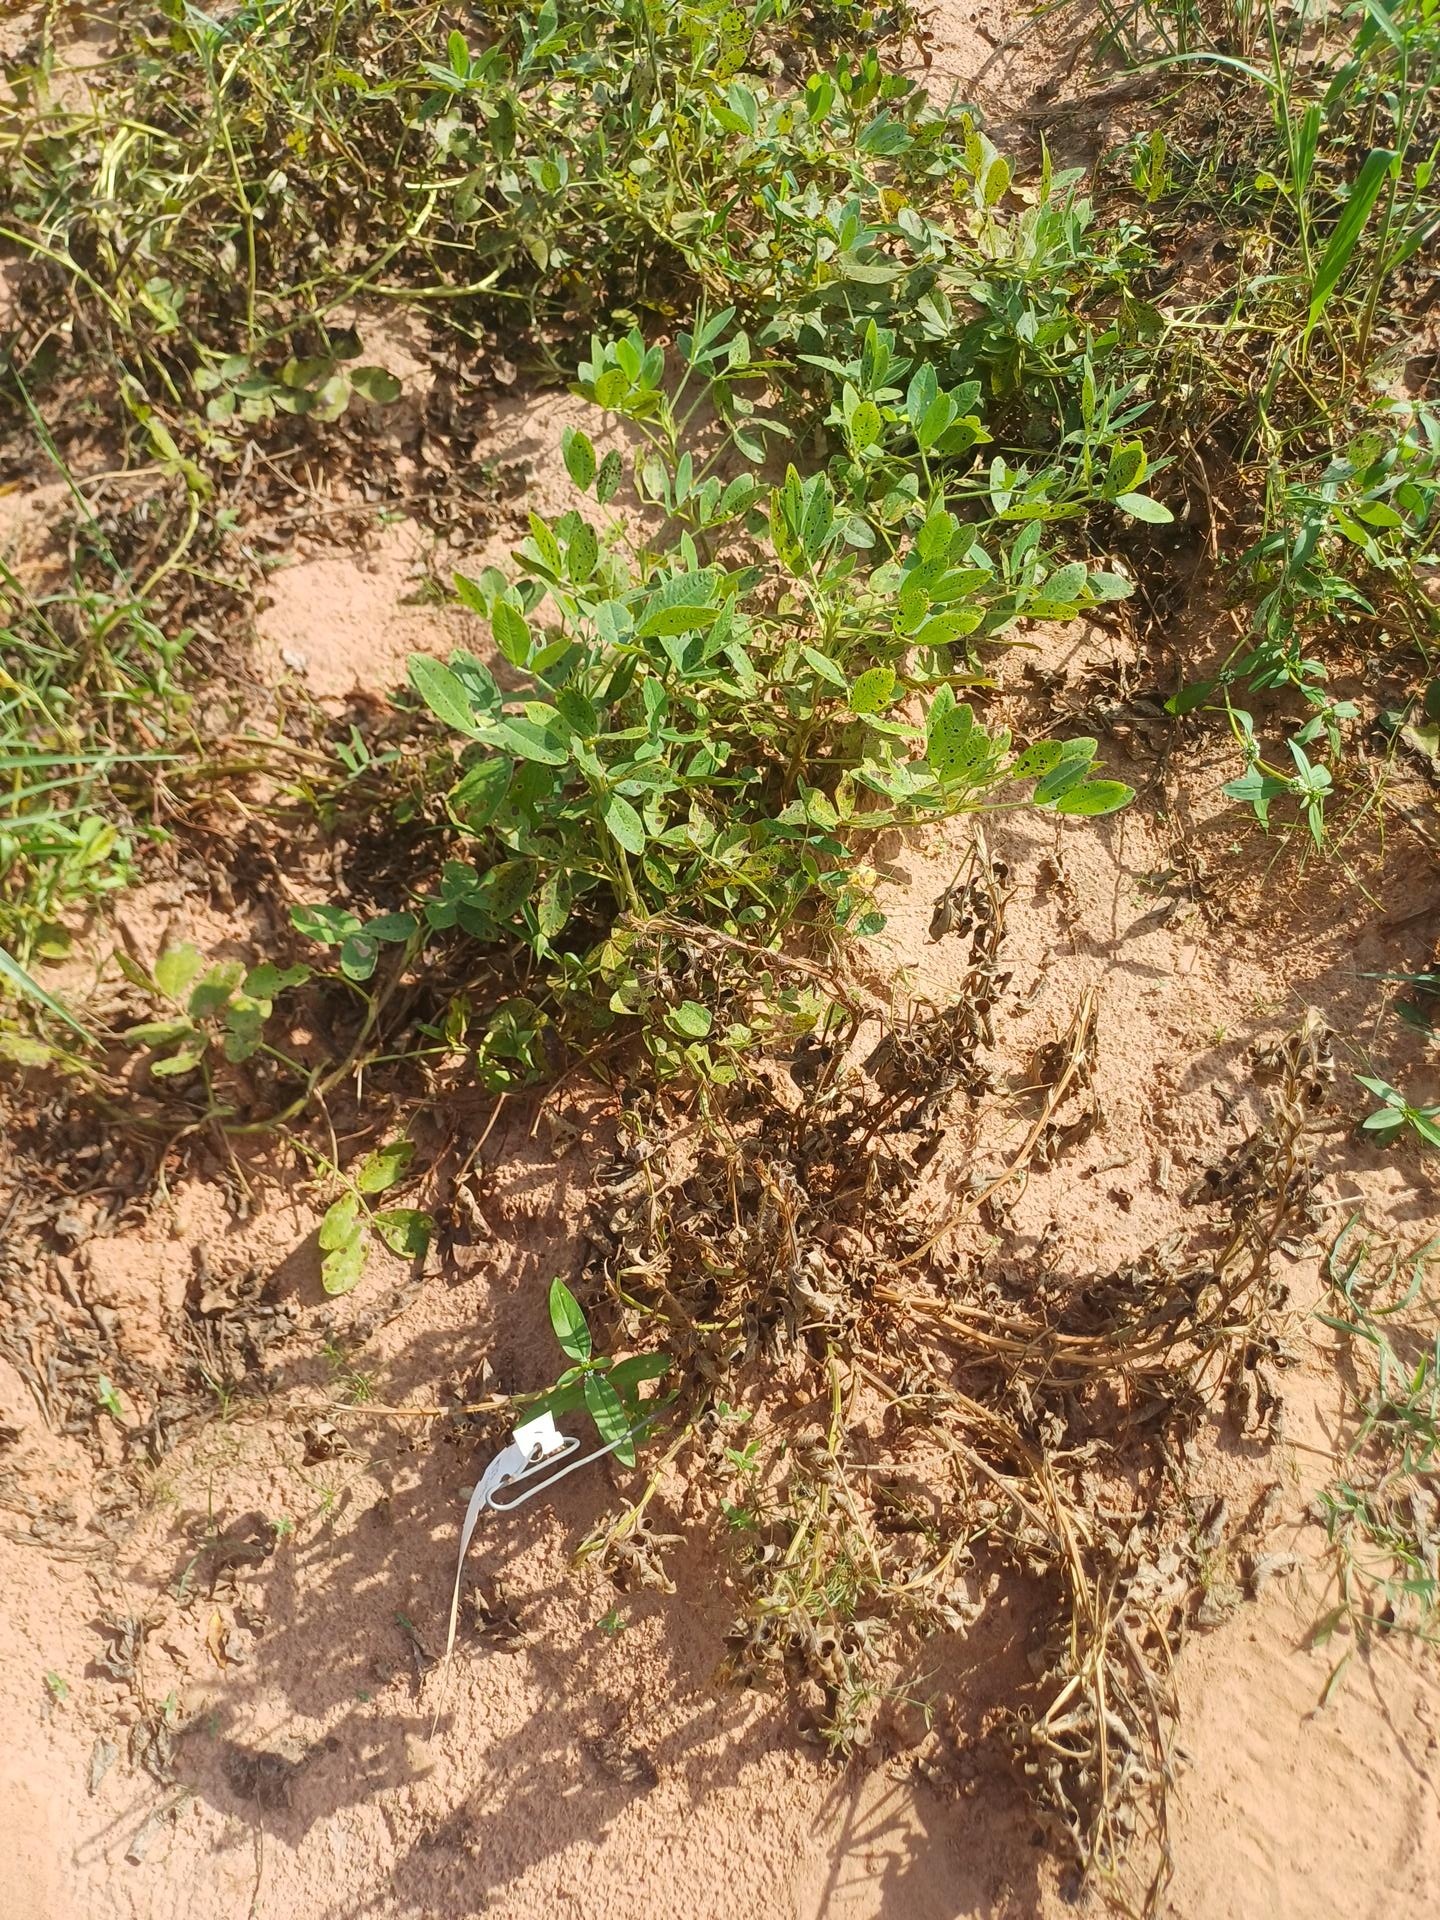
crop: groundnut
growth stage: flowering
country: Senegal
